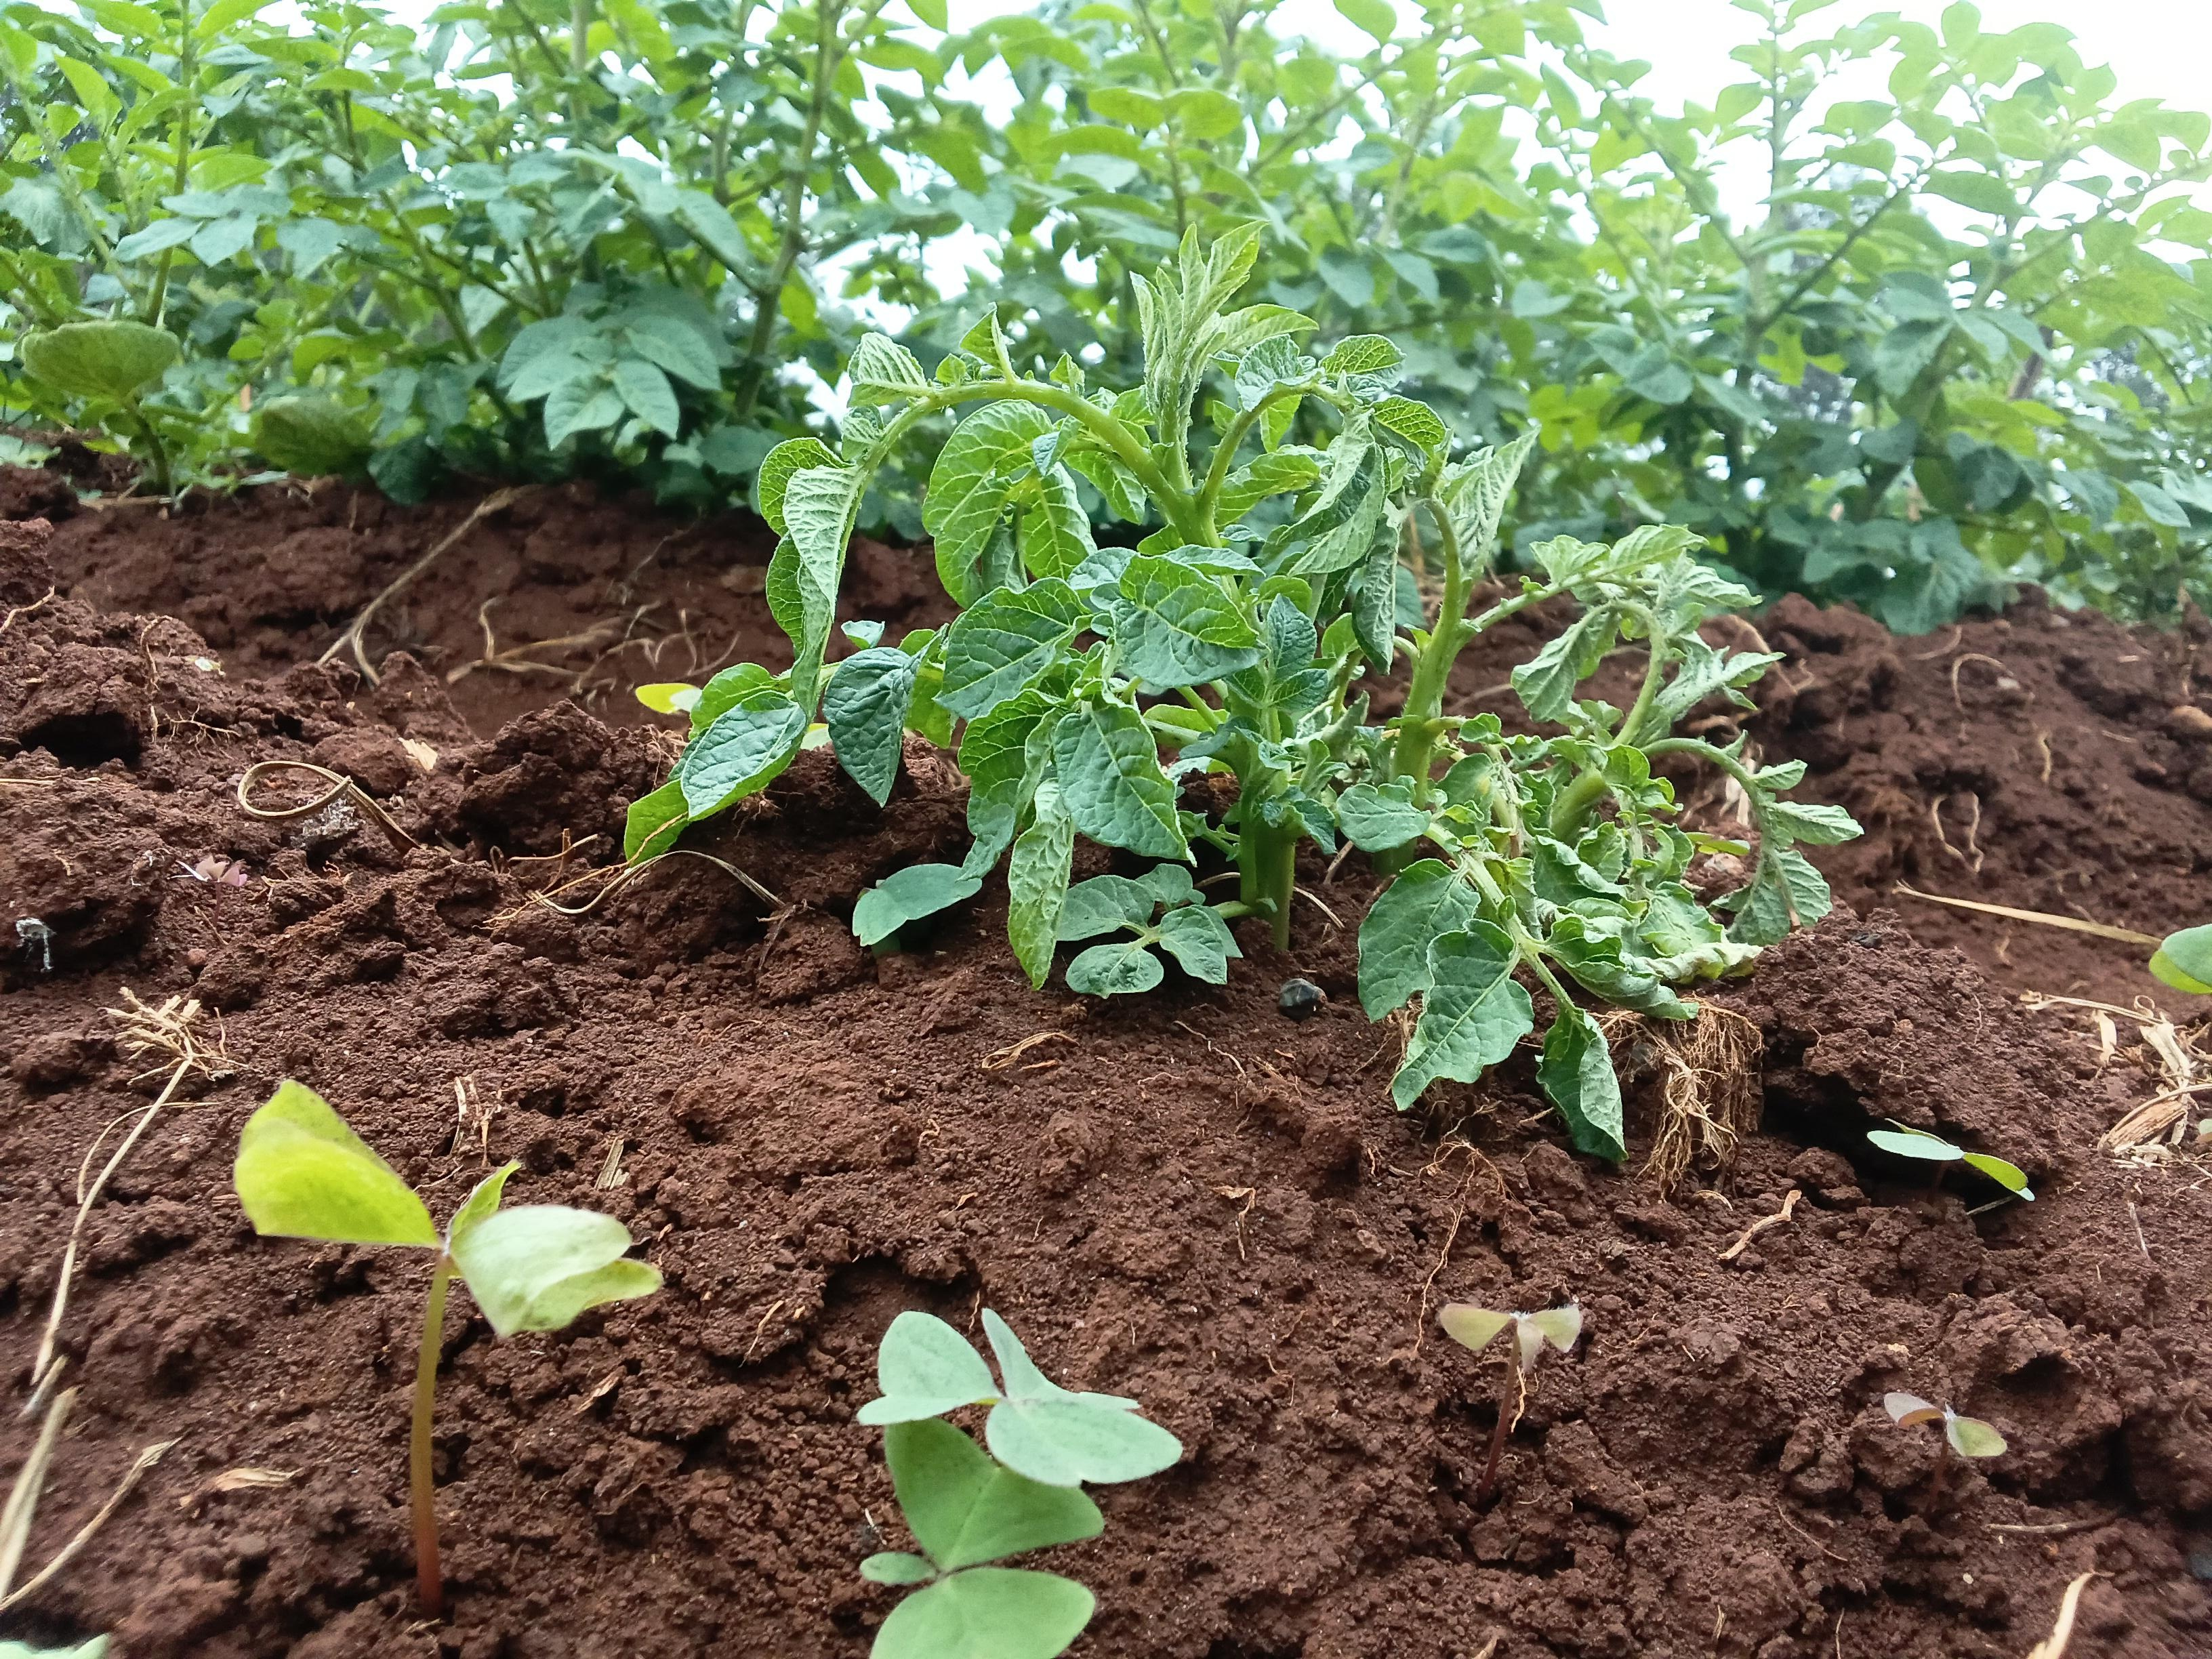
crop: potato
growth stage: vegetative
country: Kenya
